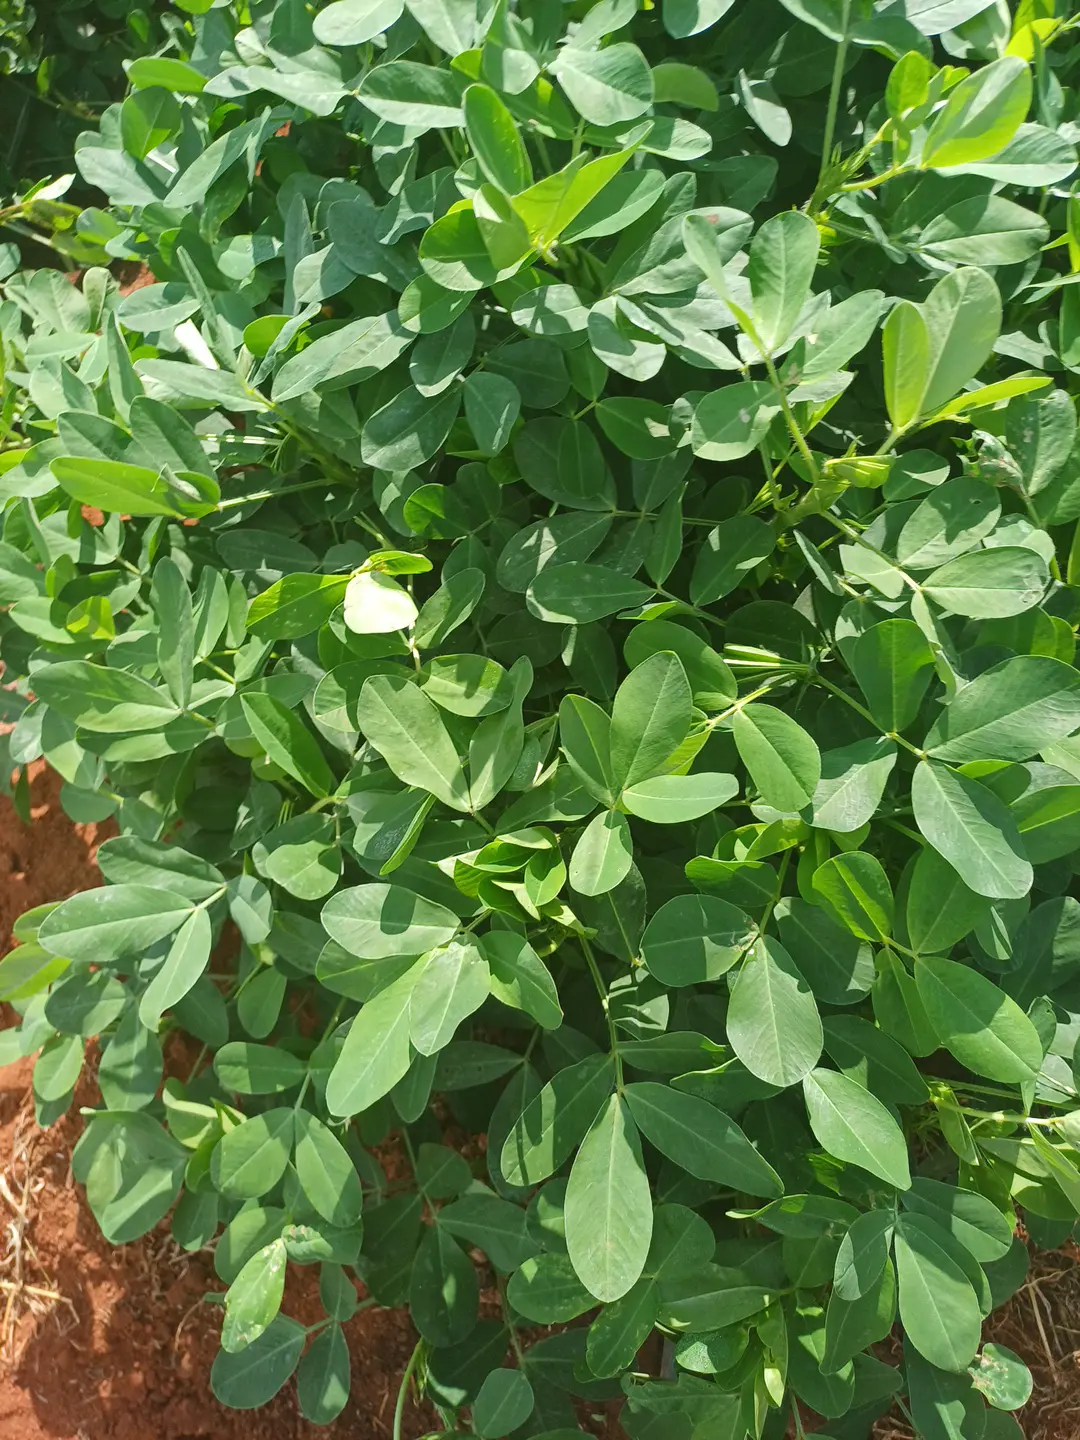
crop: groundnut
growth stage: pegging
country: Kenya
